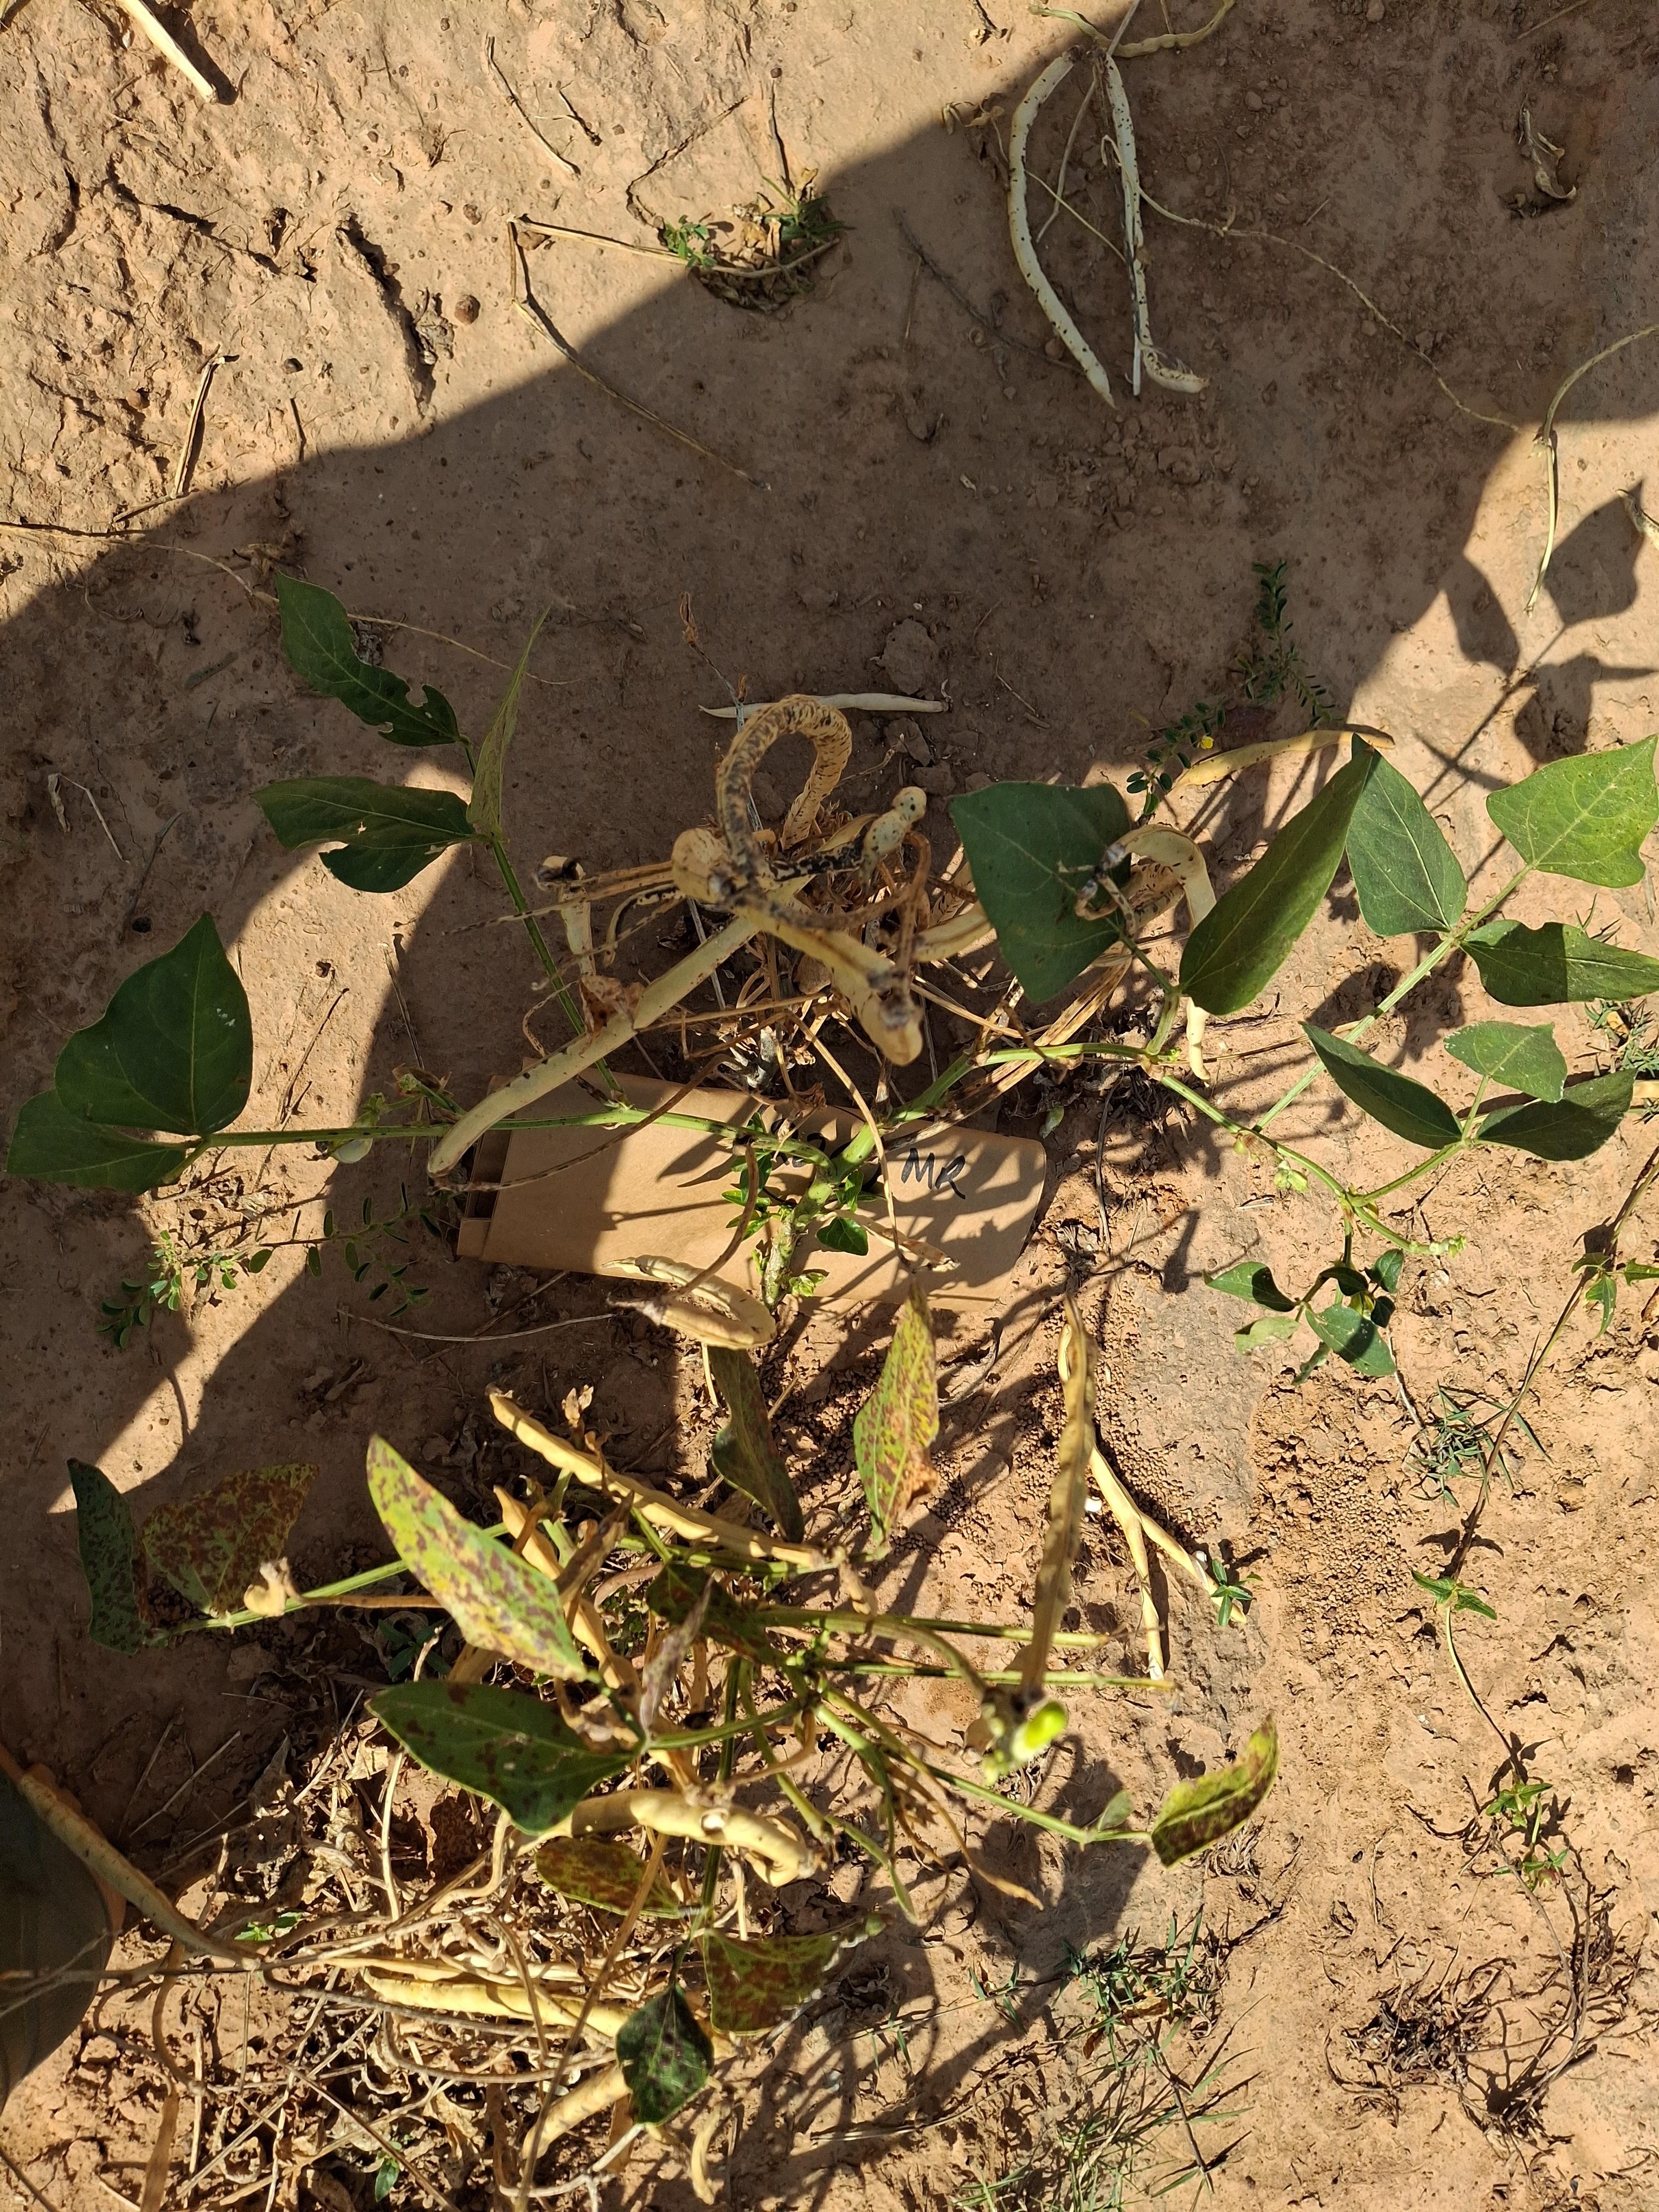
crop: cowpea
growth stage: maturity
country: Nigeria
